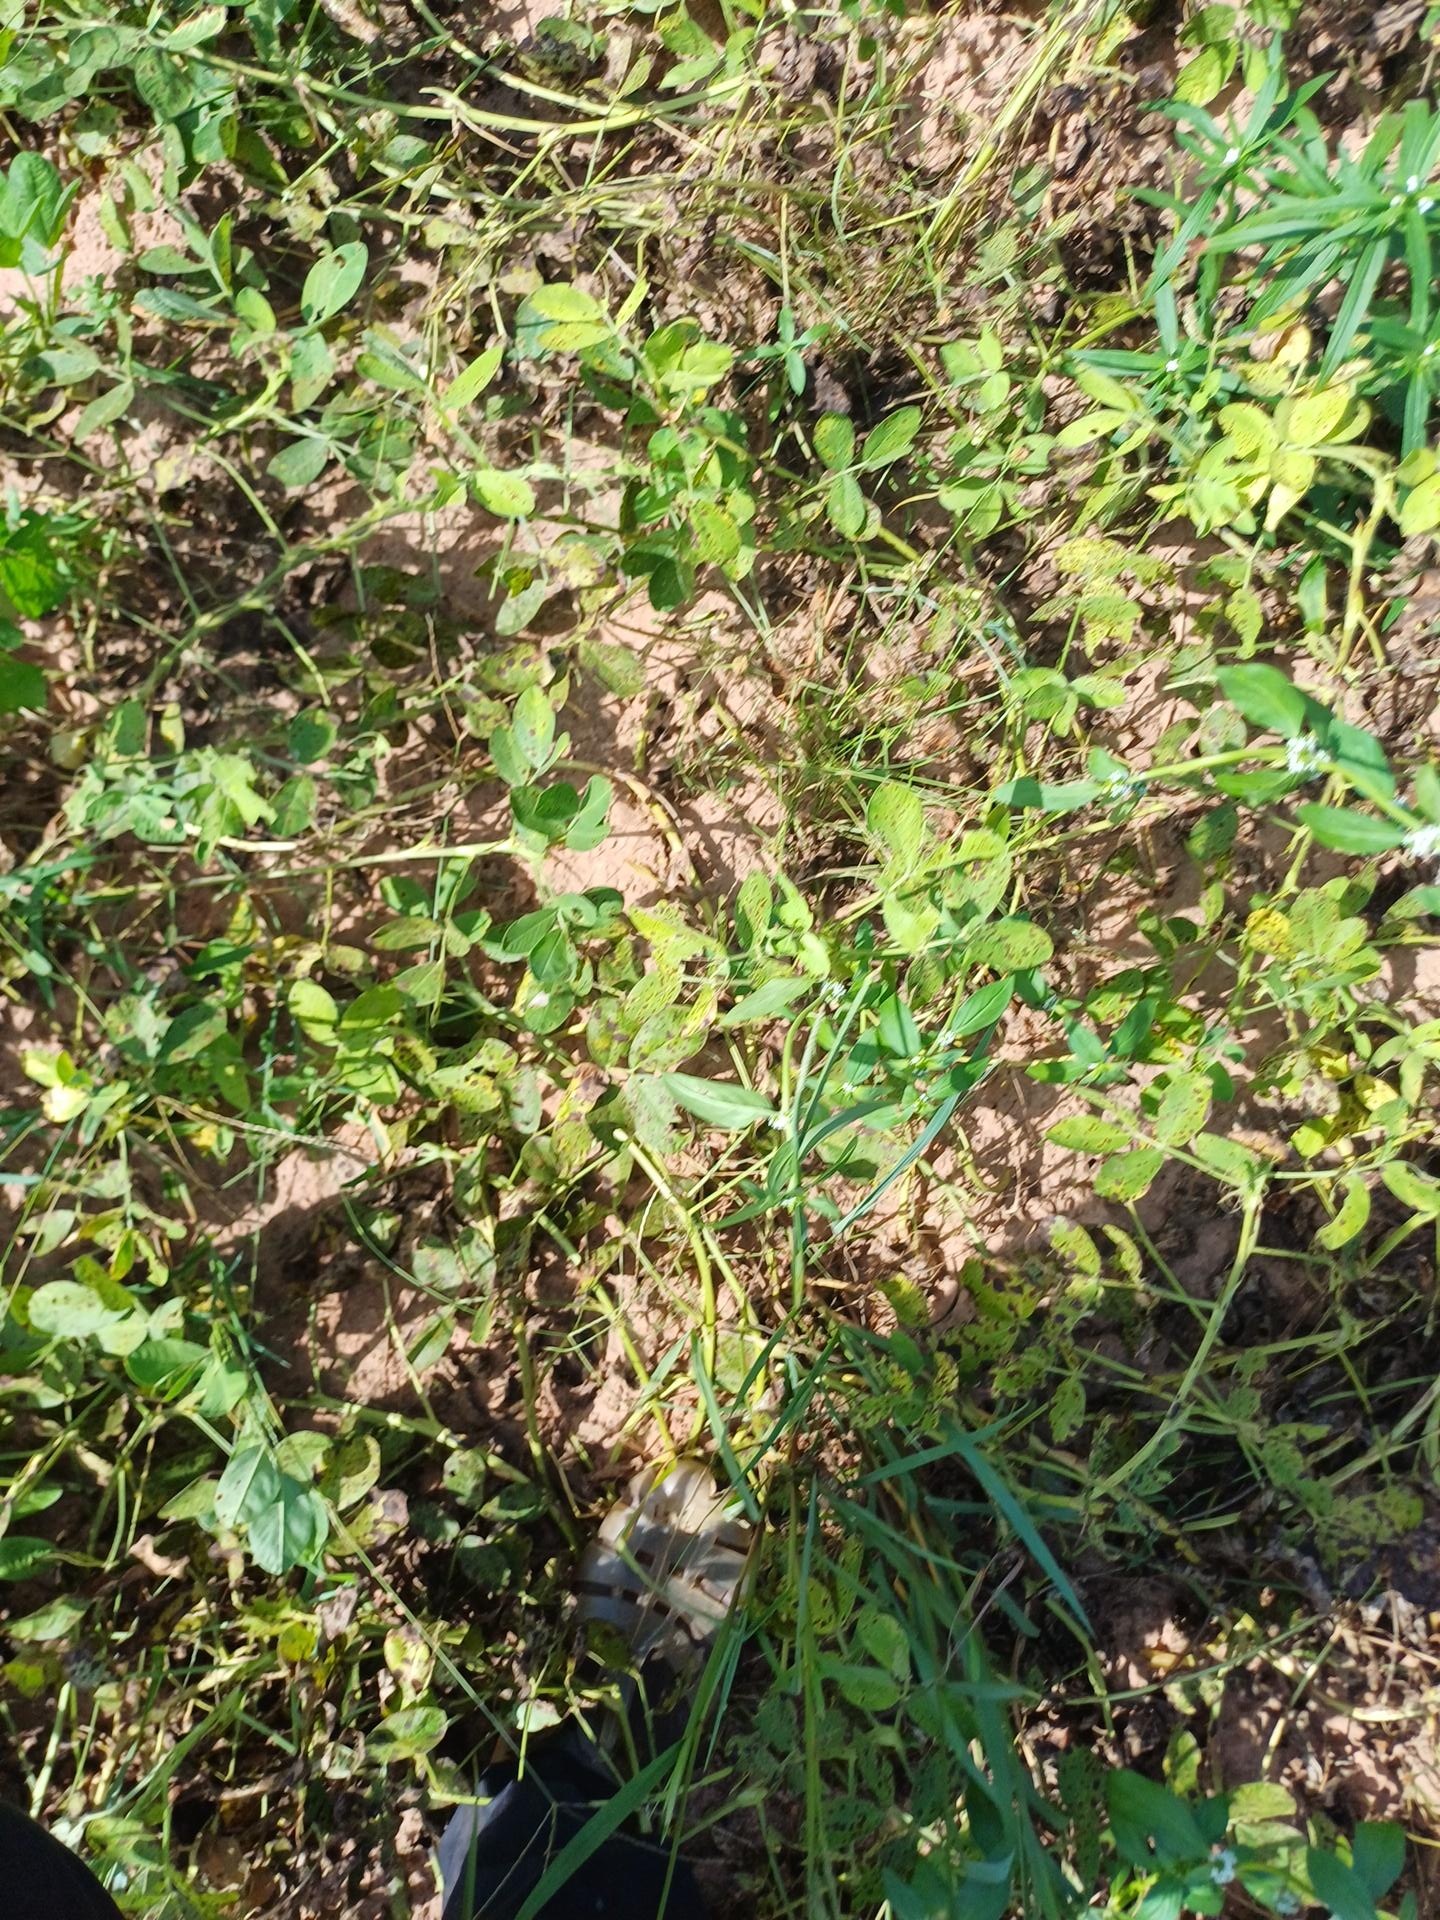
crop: groundnut
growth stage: flowering
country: Senegal
